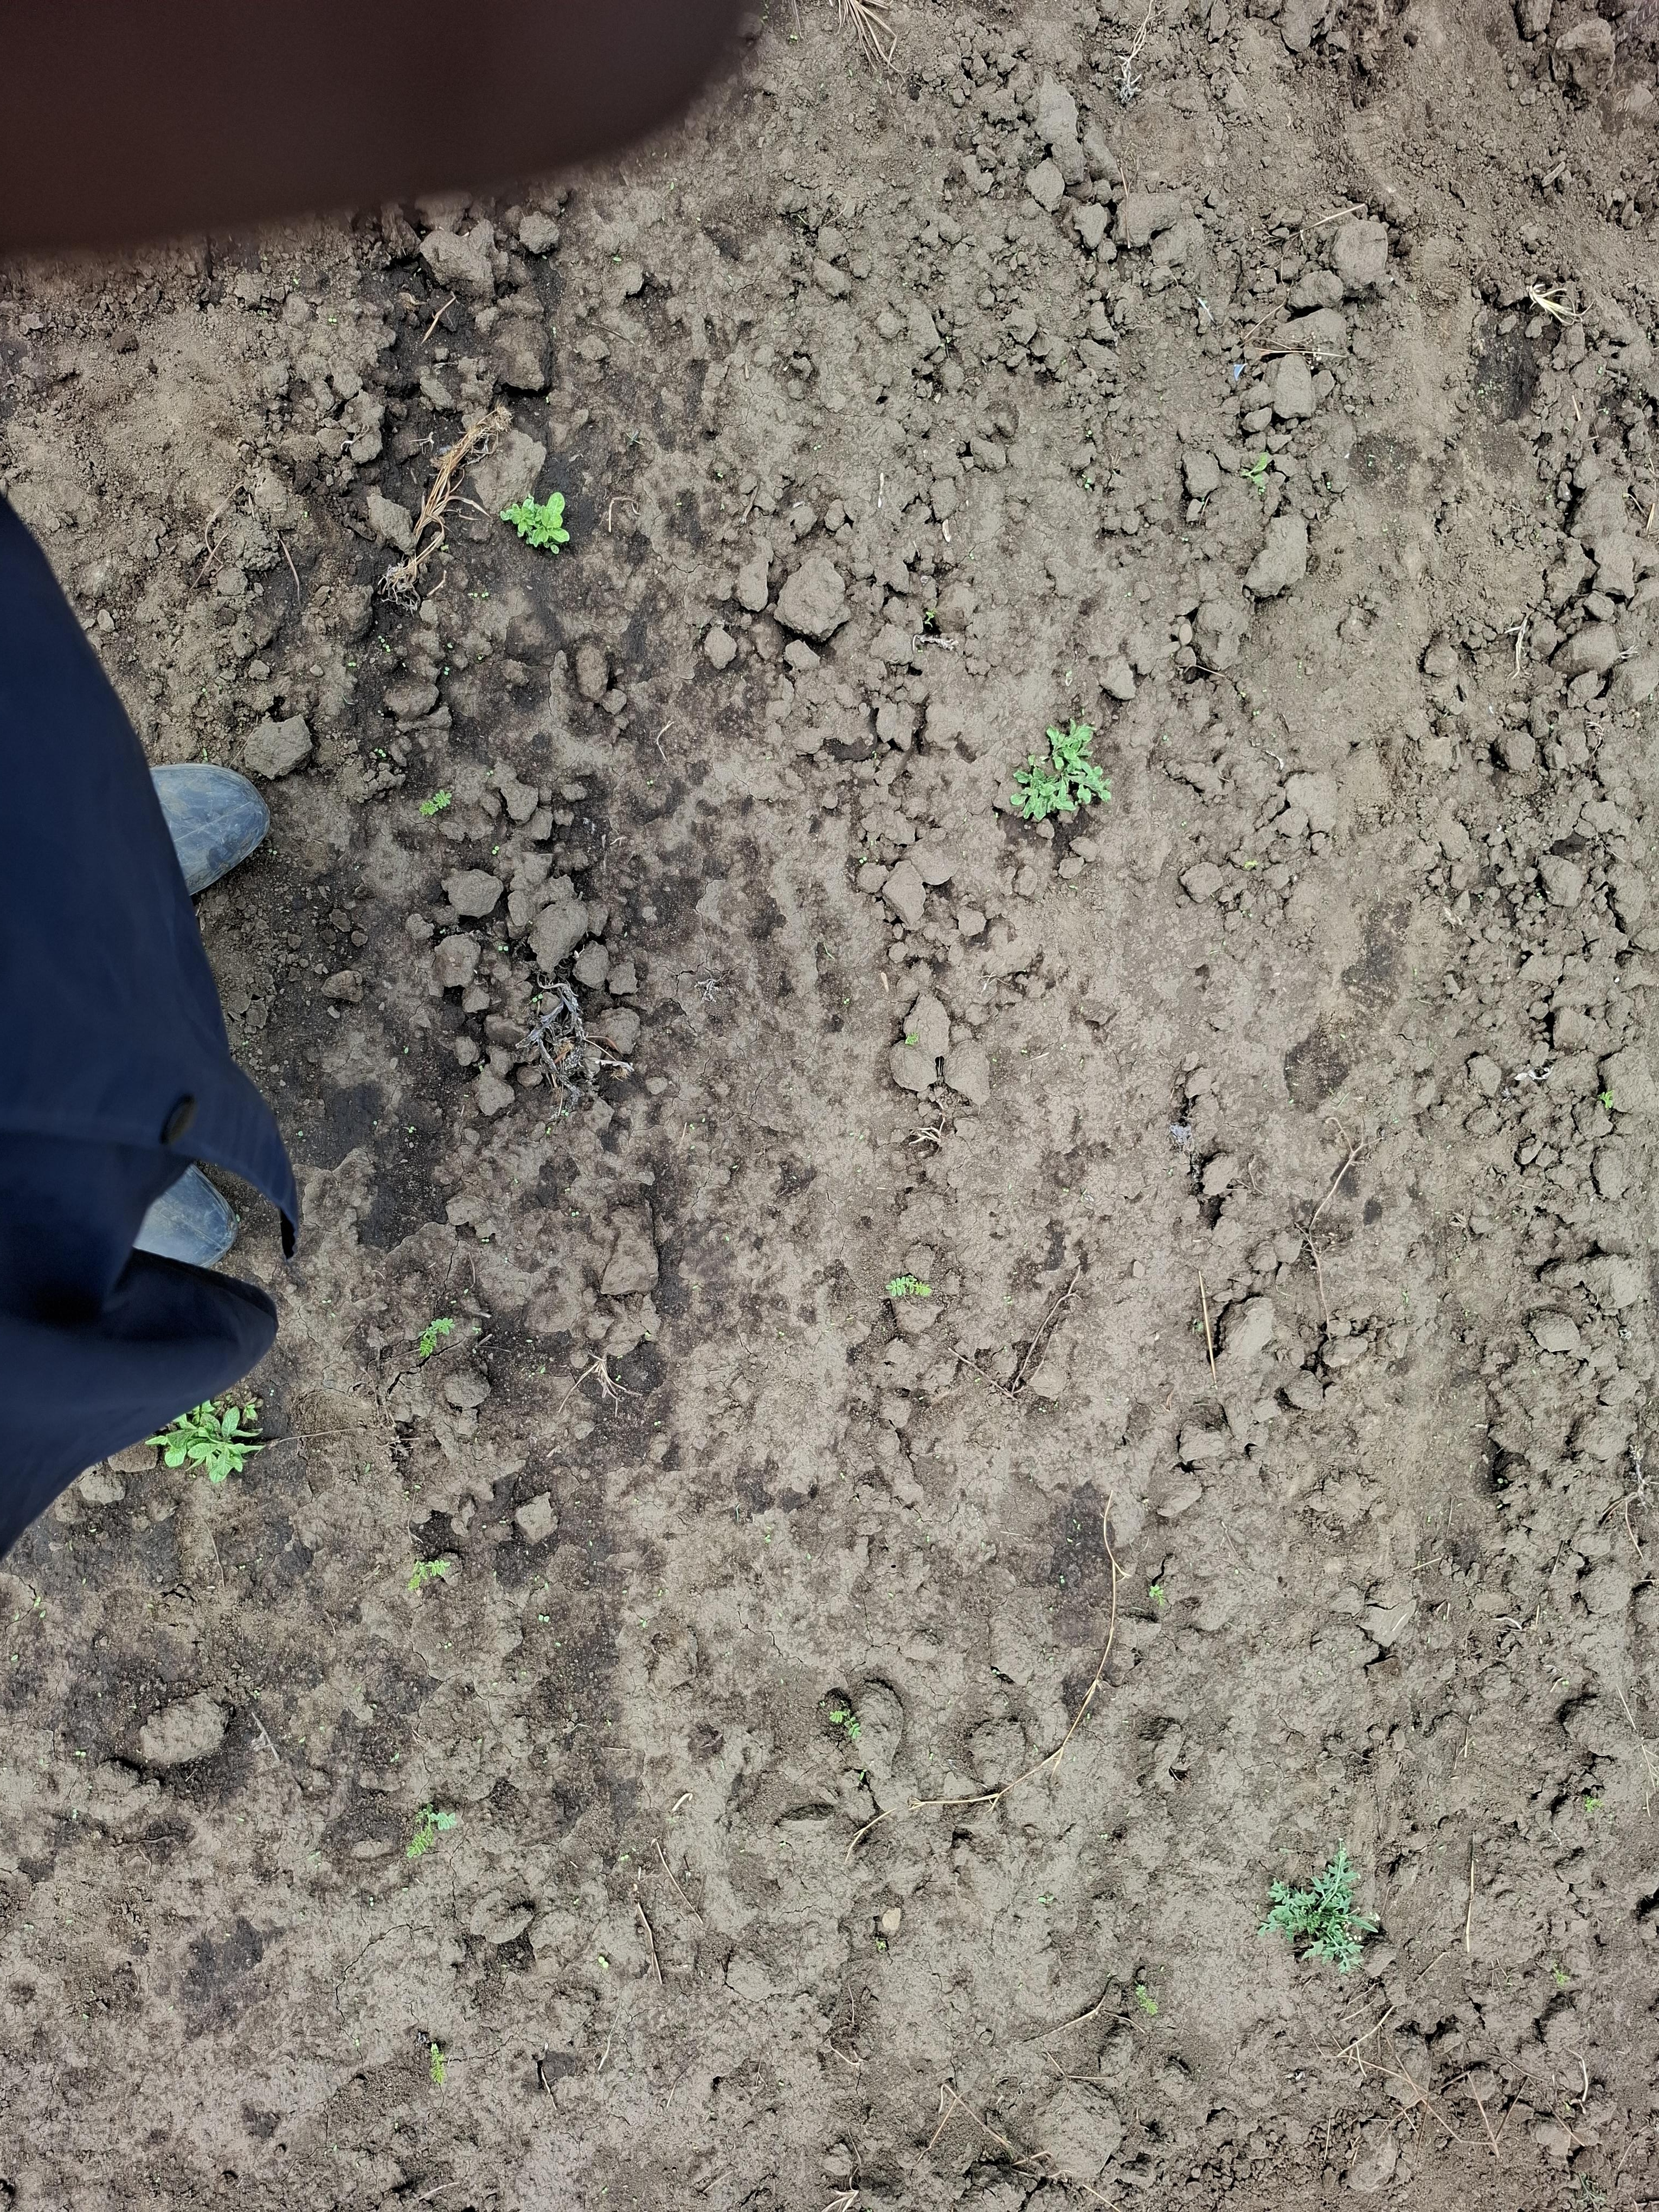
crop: chickpea
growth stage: emergence
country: Tanzania
